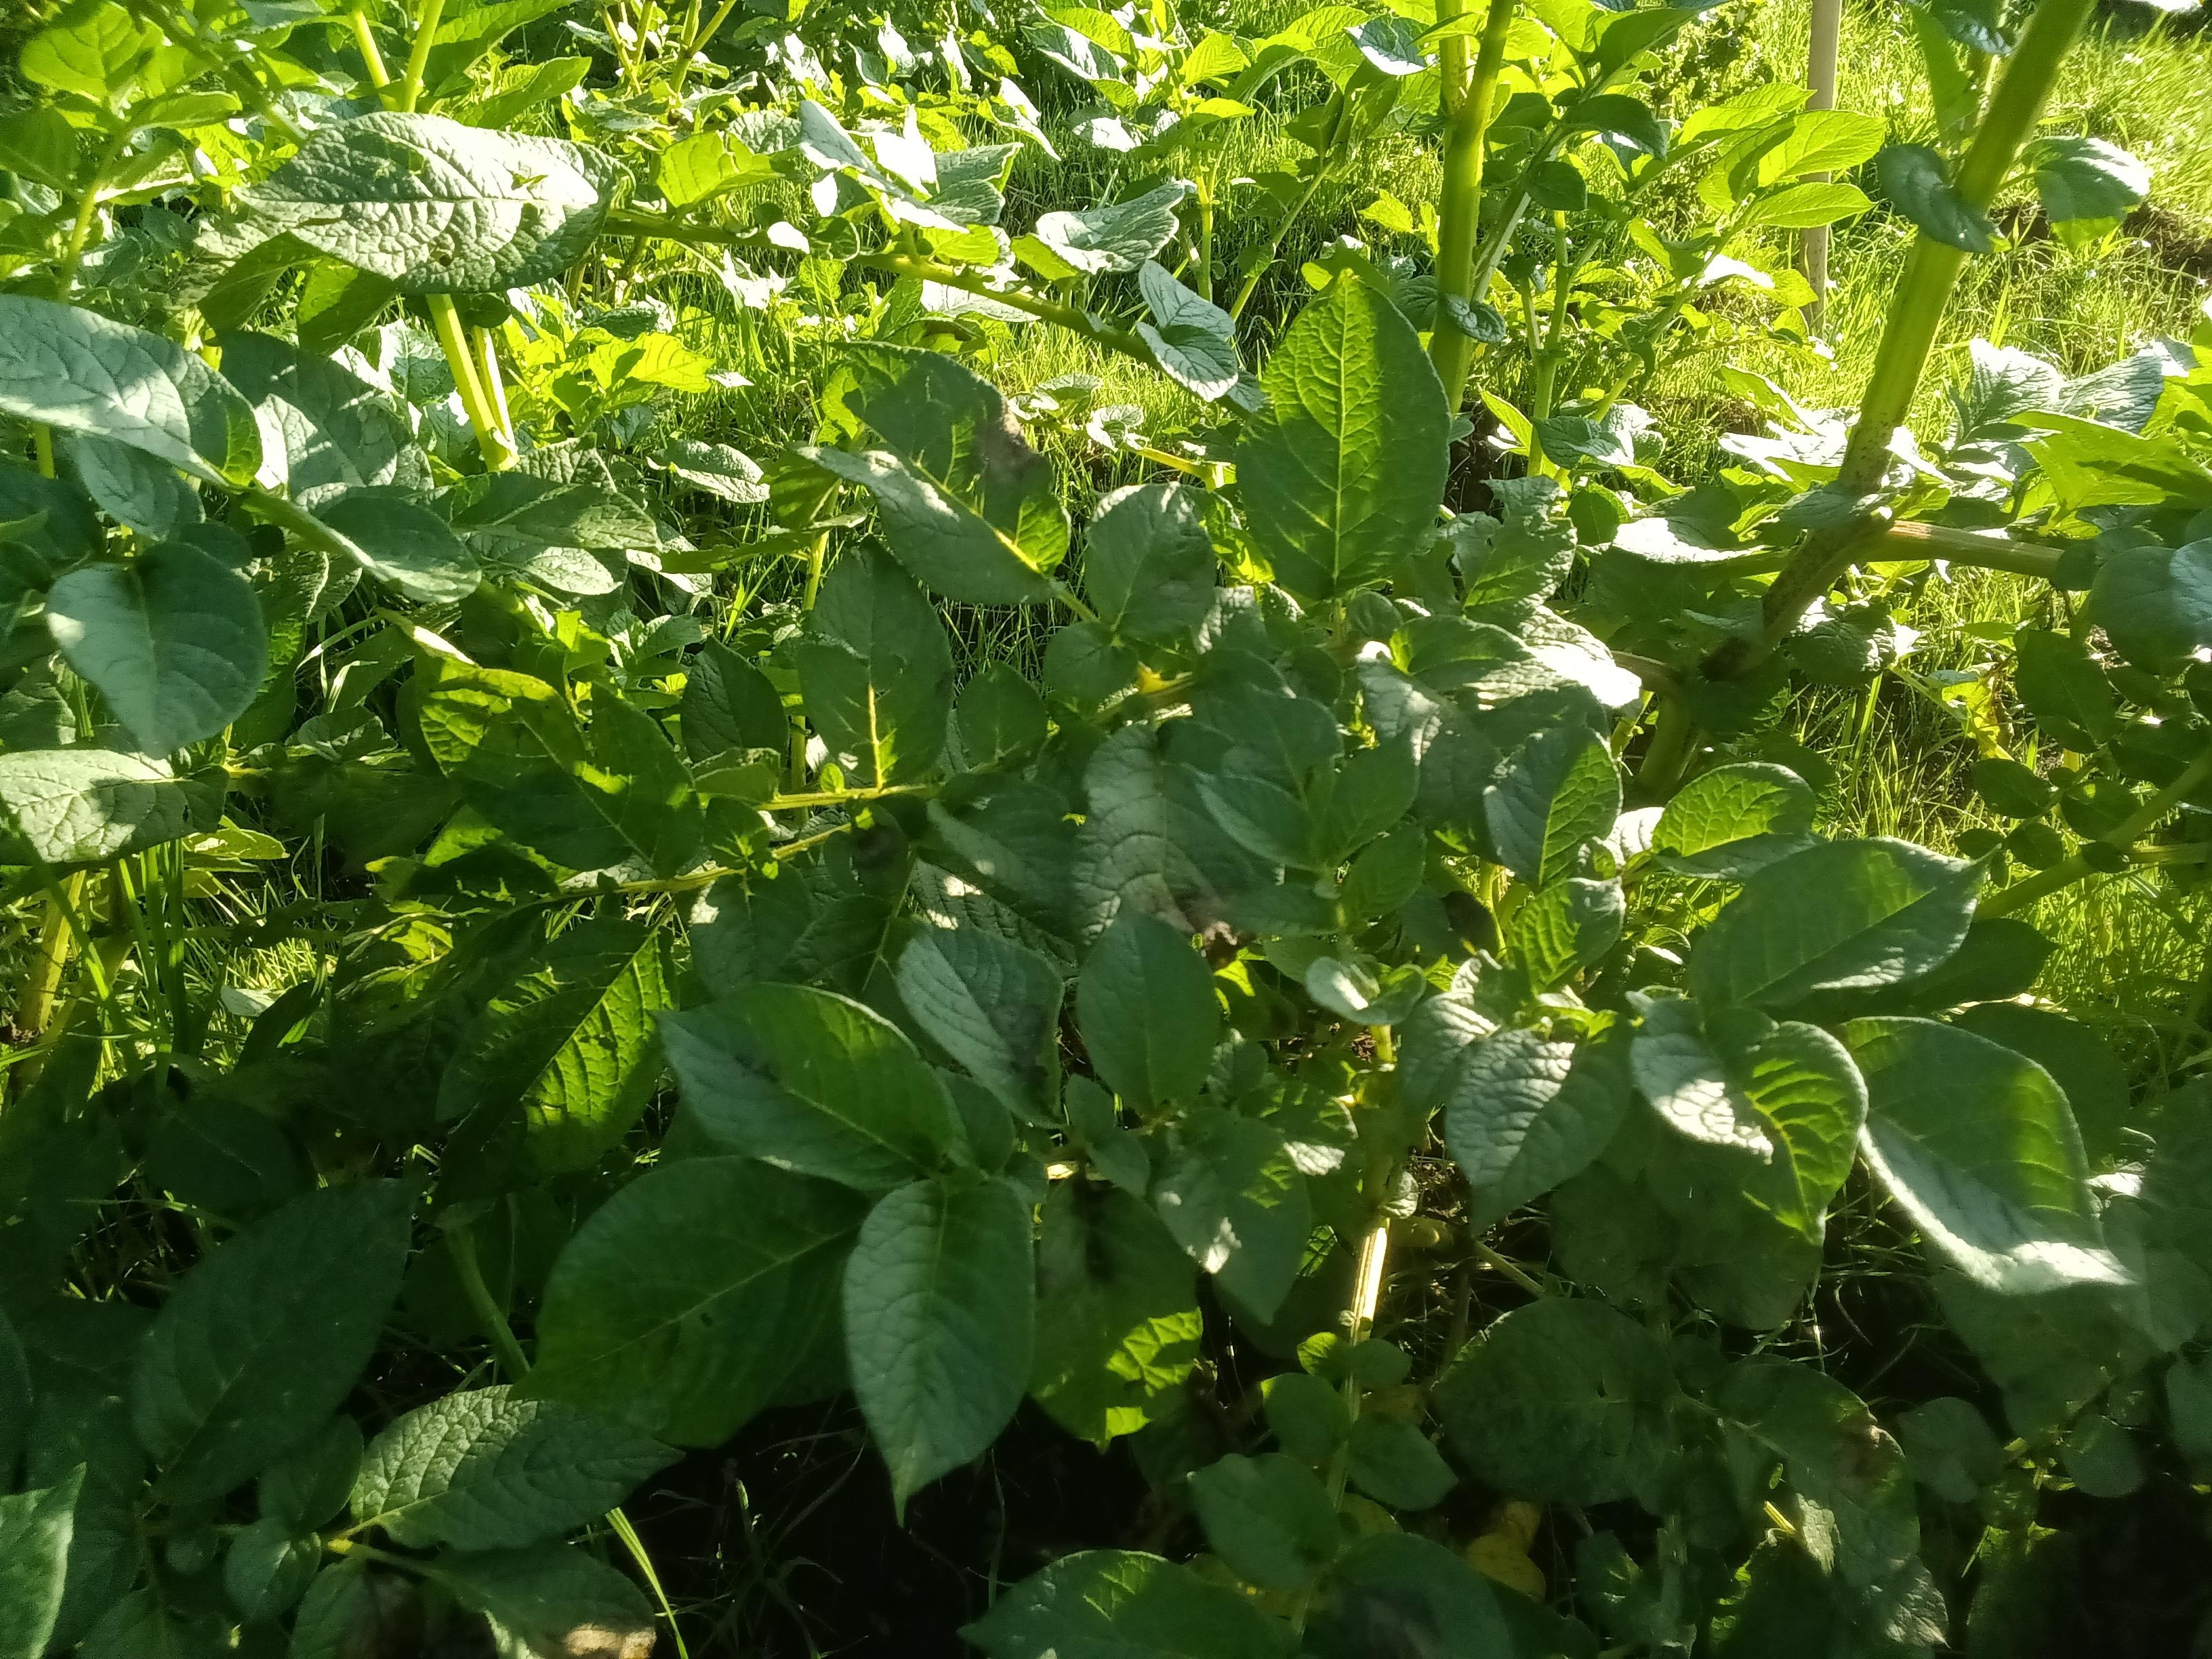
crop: potato
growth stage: vegetative
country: Kenya
